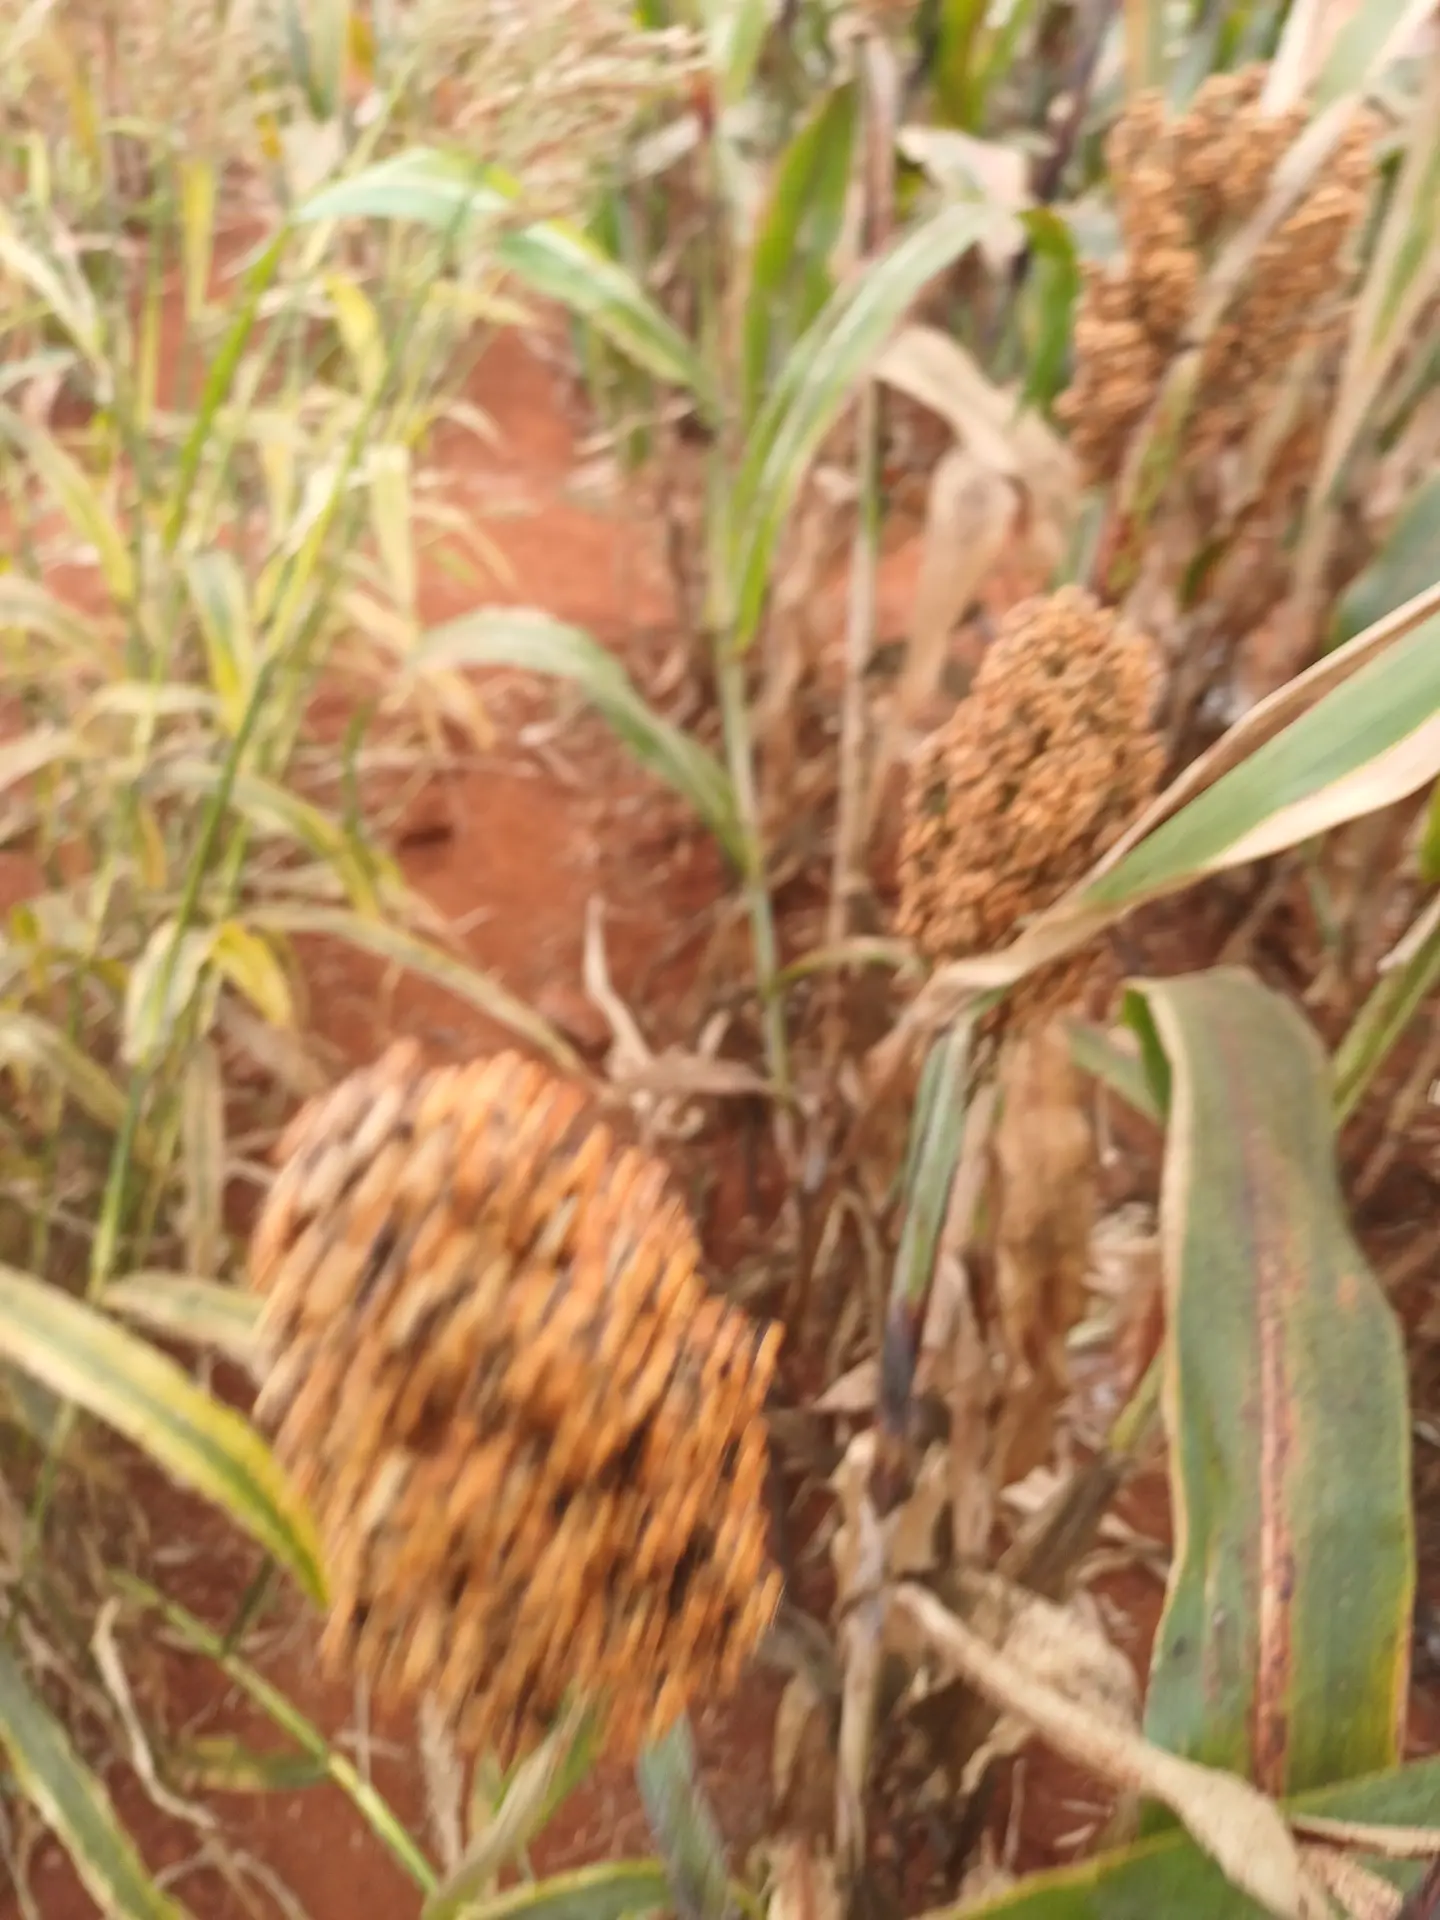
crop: sorghum
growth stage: maturity
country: Kenya
